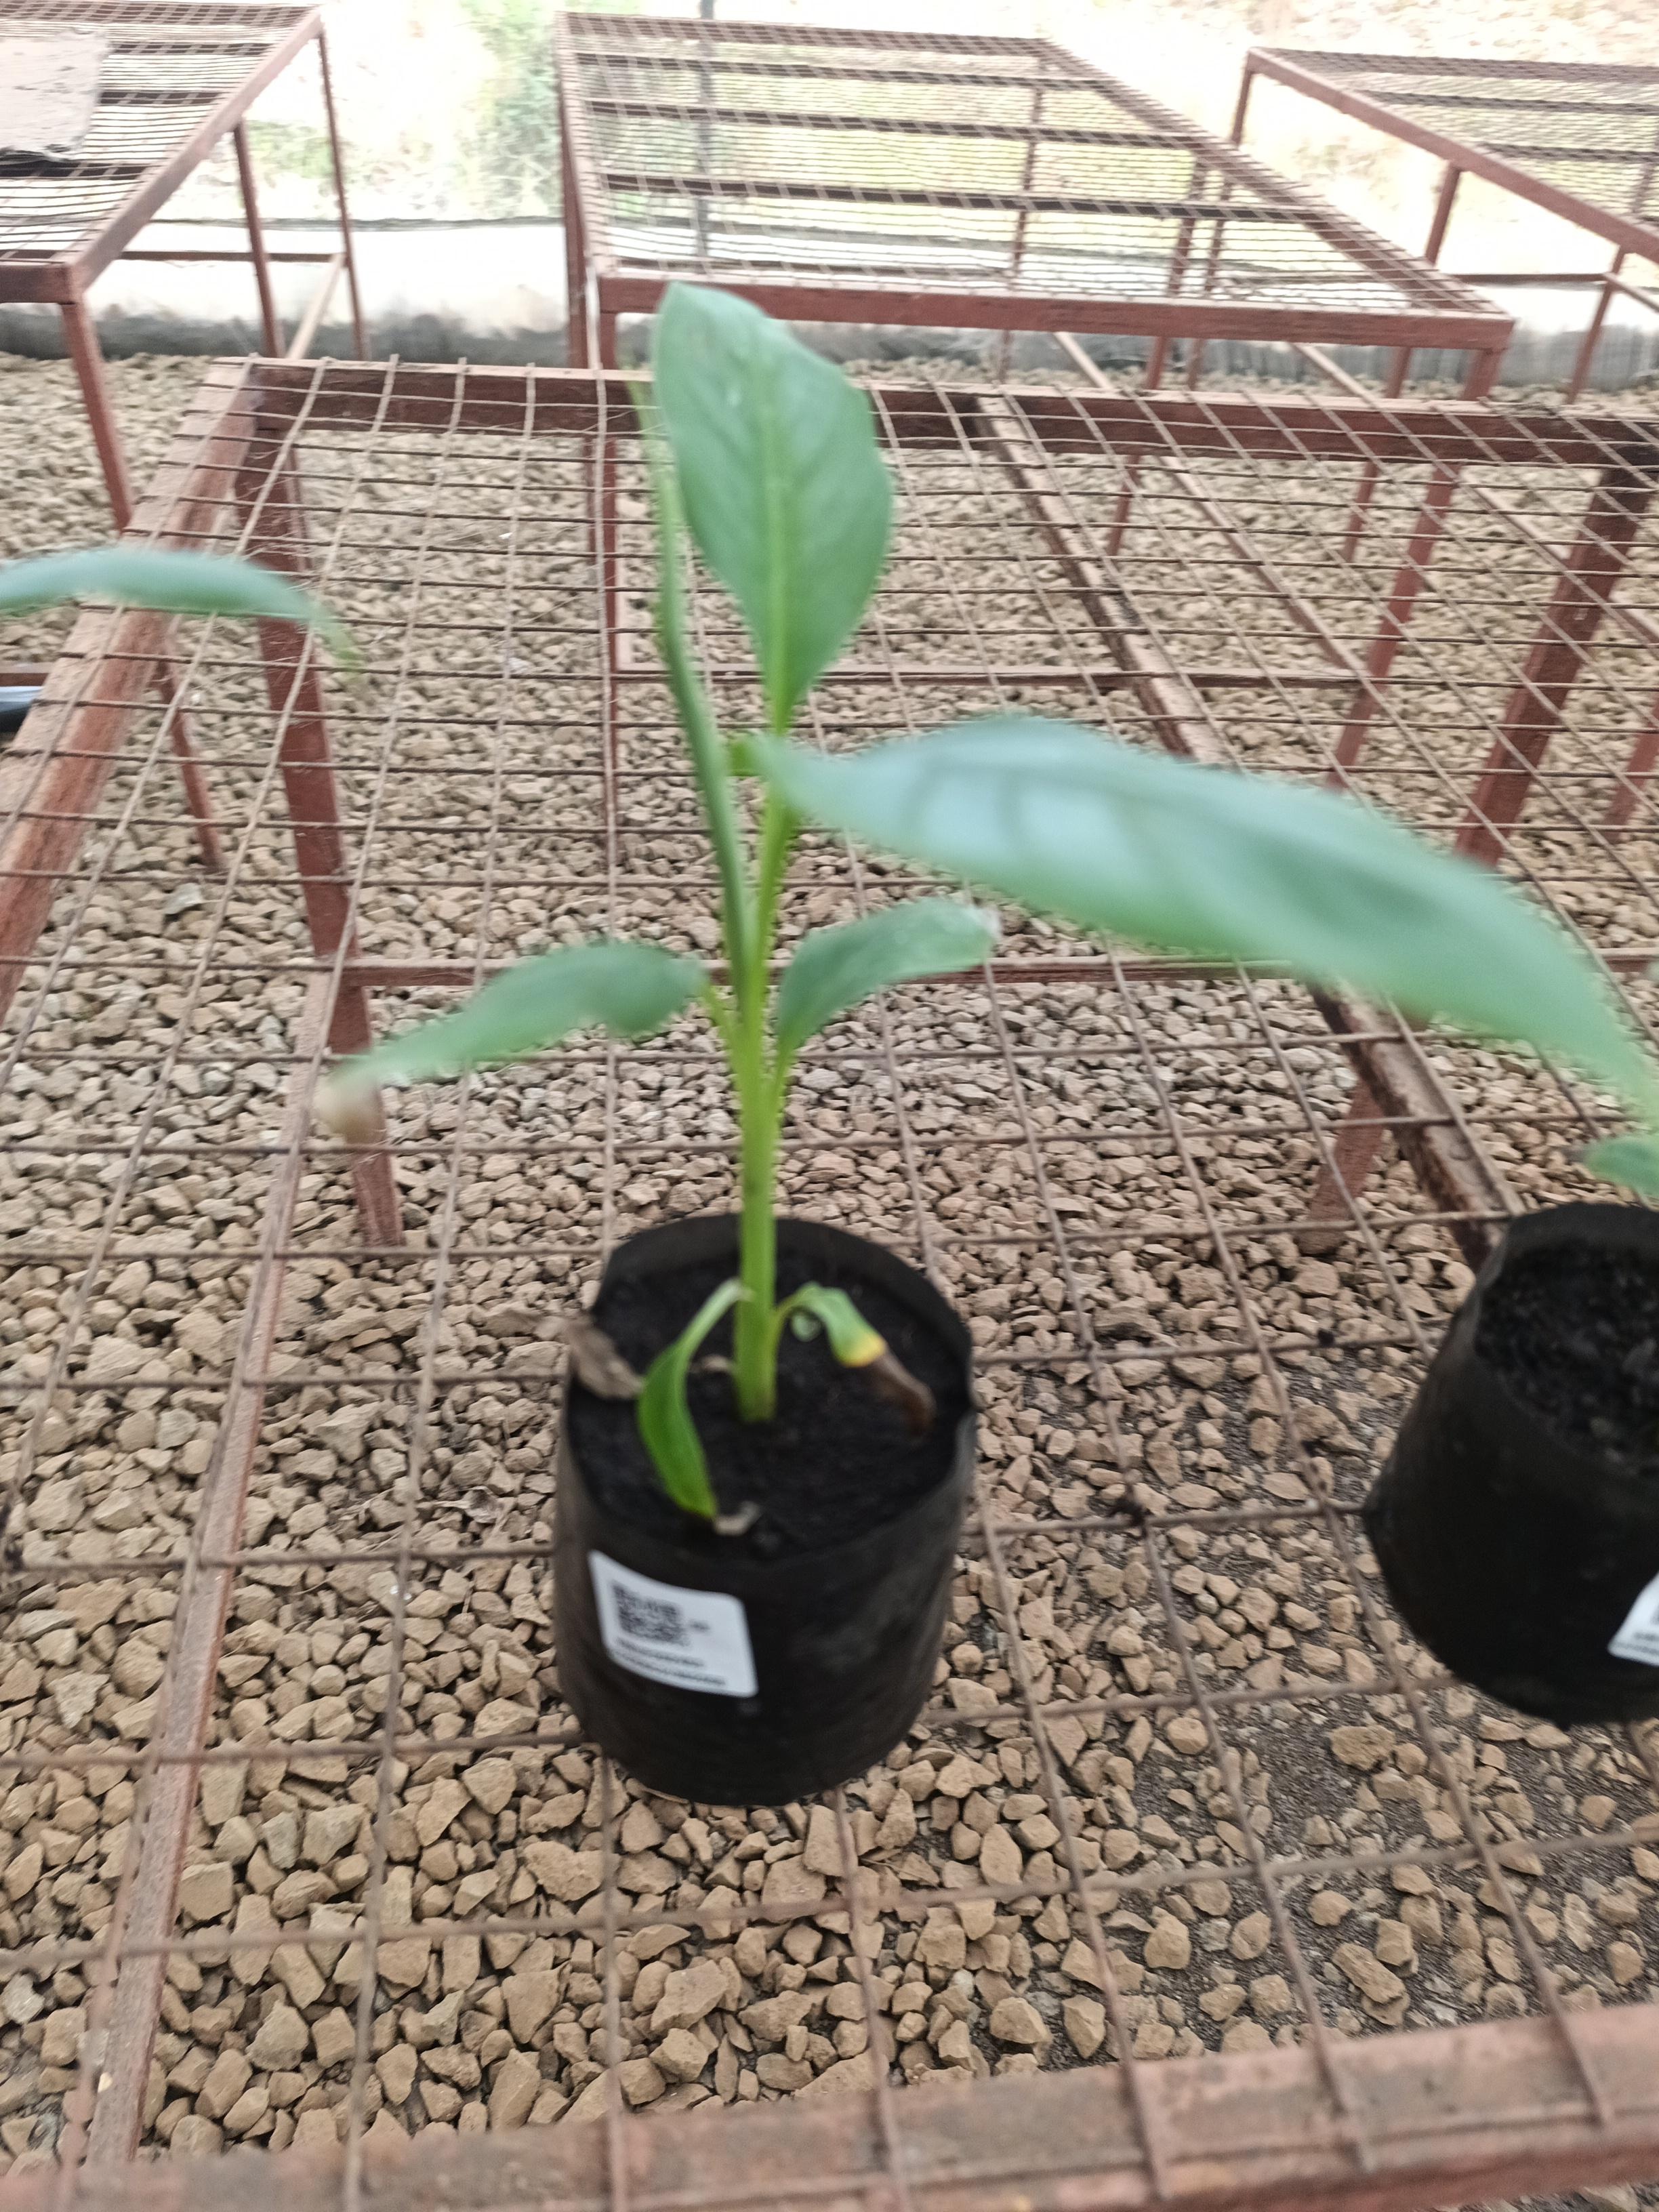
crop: banana
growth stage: vegetative
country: Tanzania
